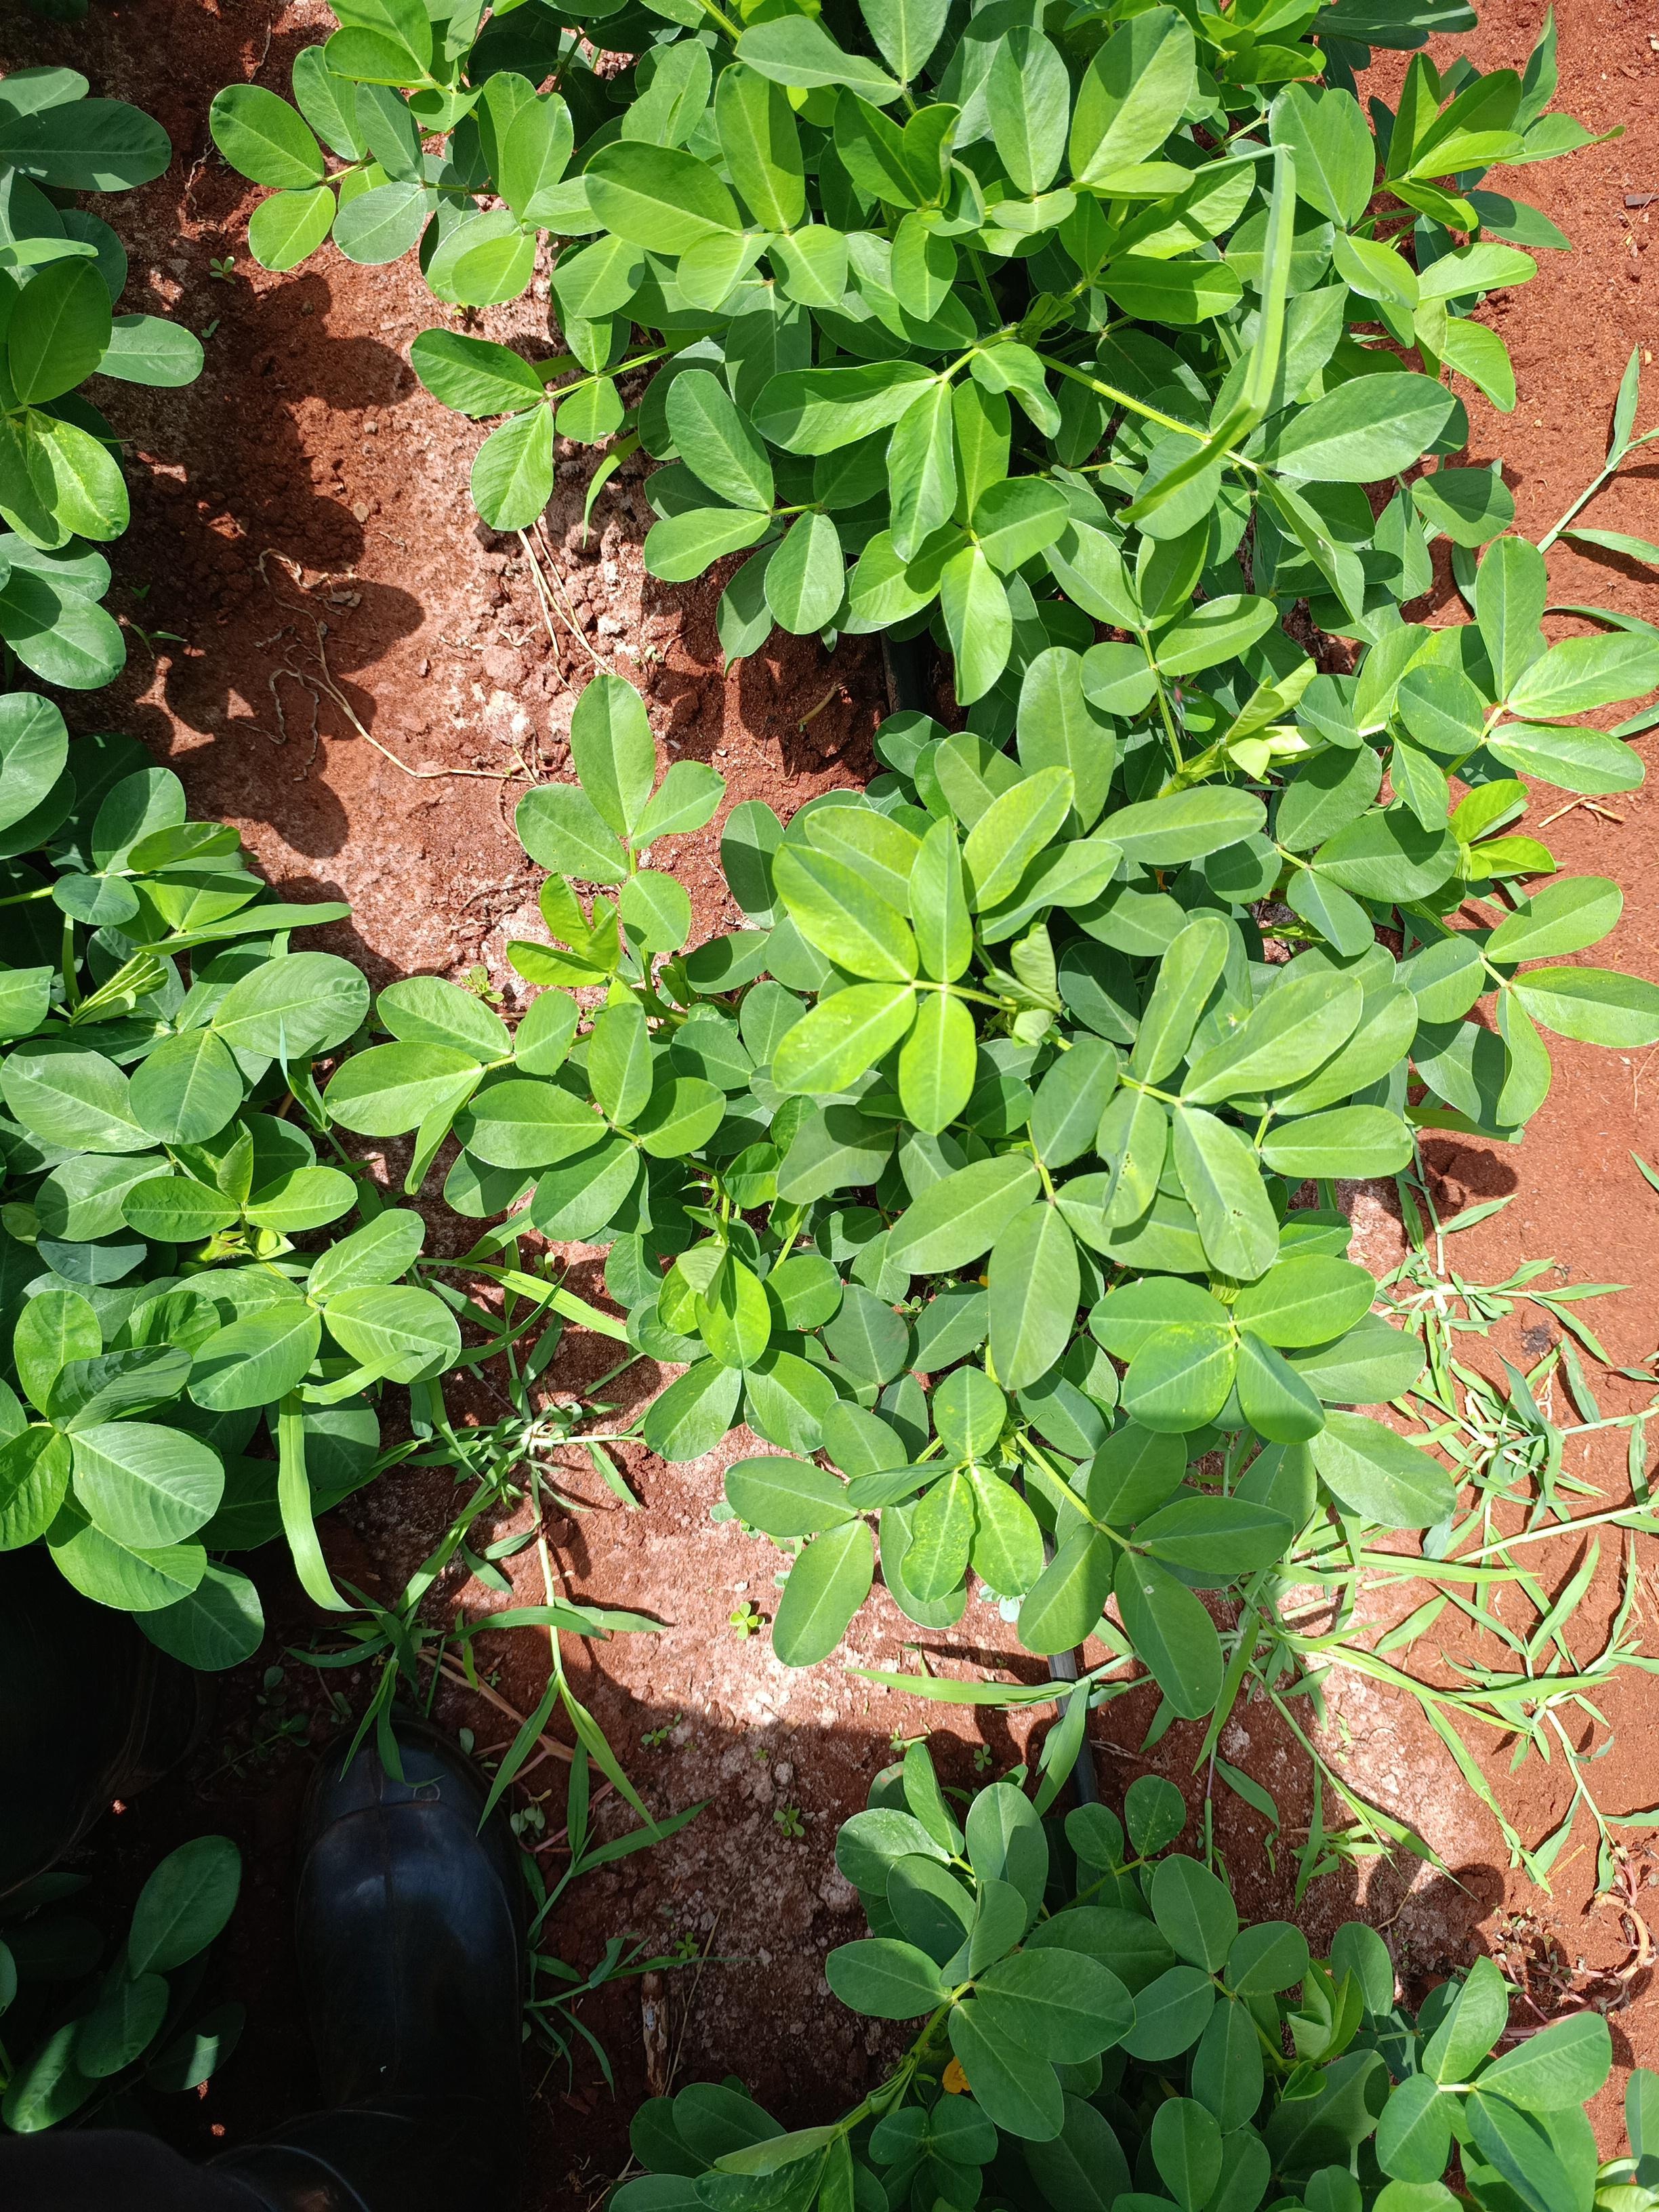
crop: groundnut
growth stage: flowering
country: Kenya
